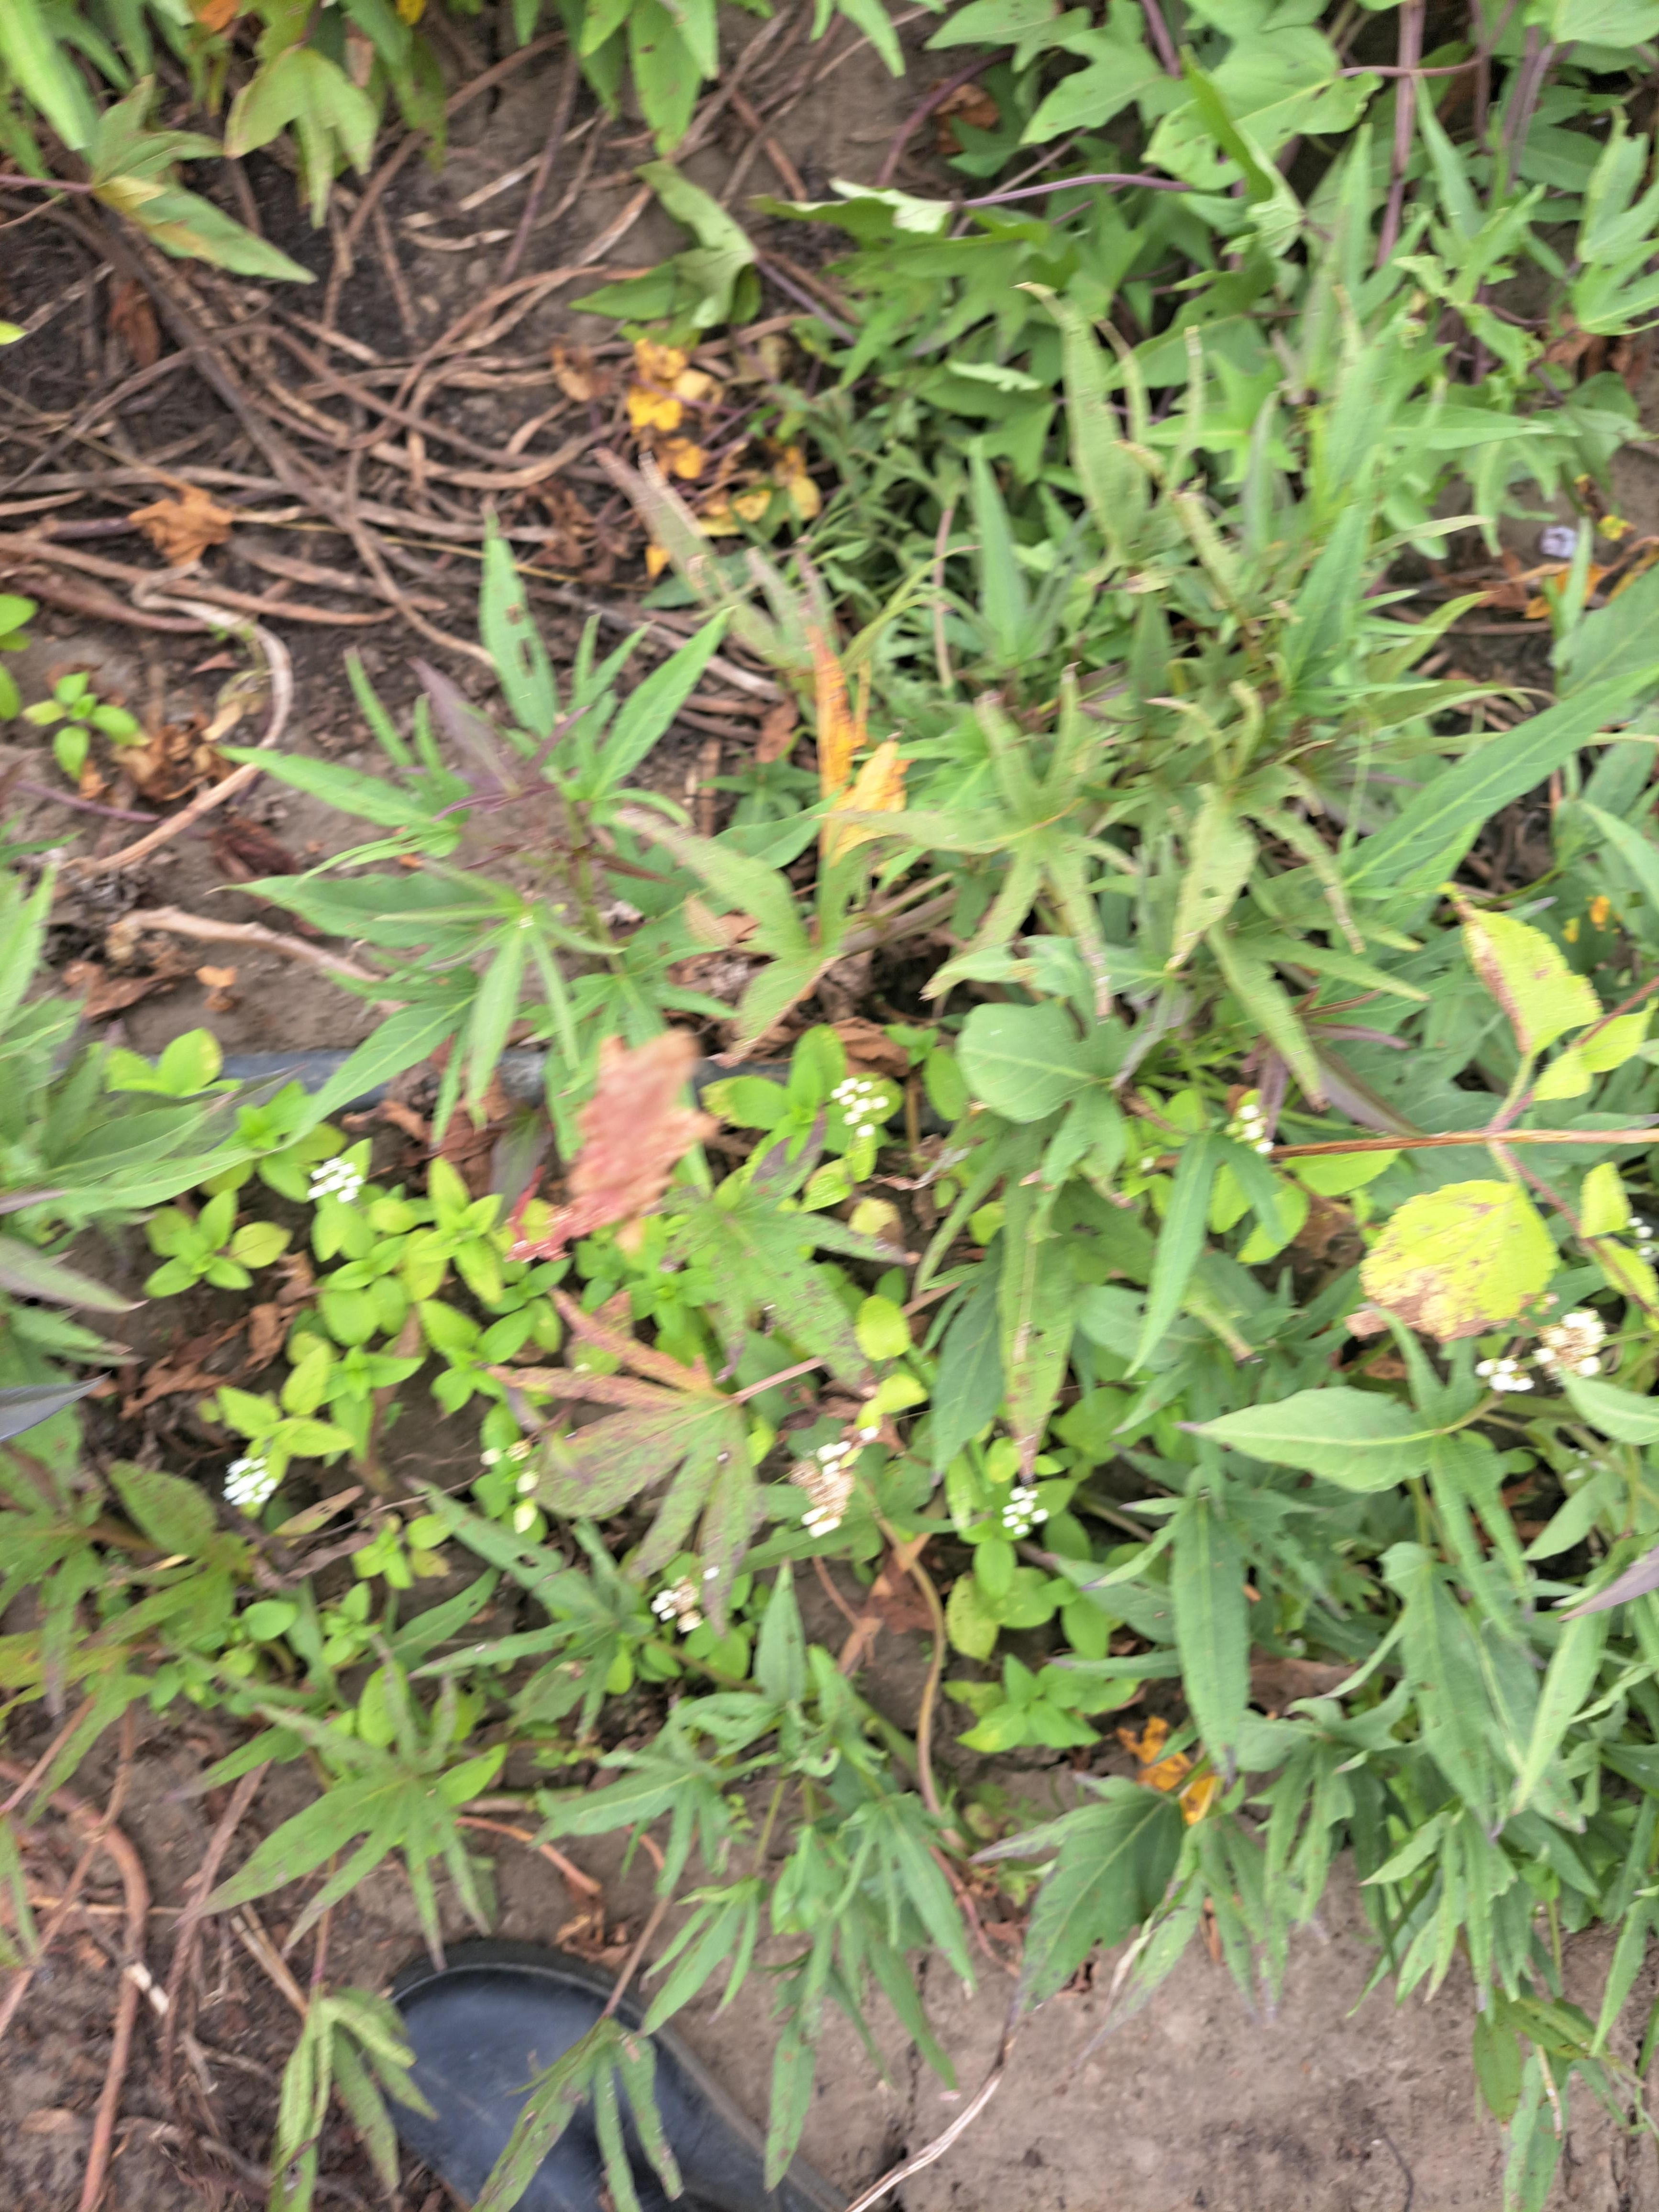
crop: sweet potato
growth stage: flowering
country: Tanzania
